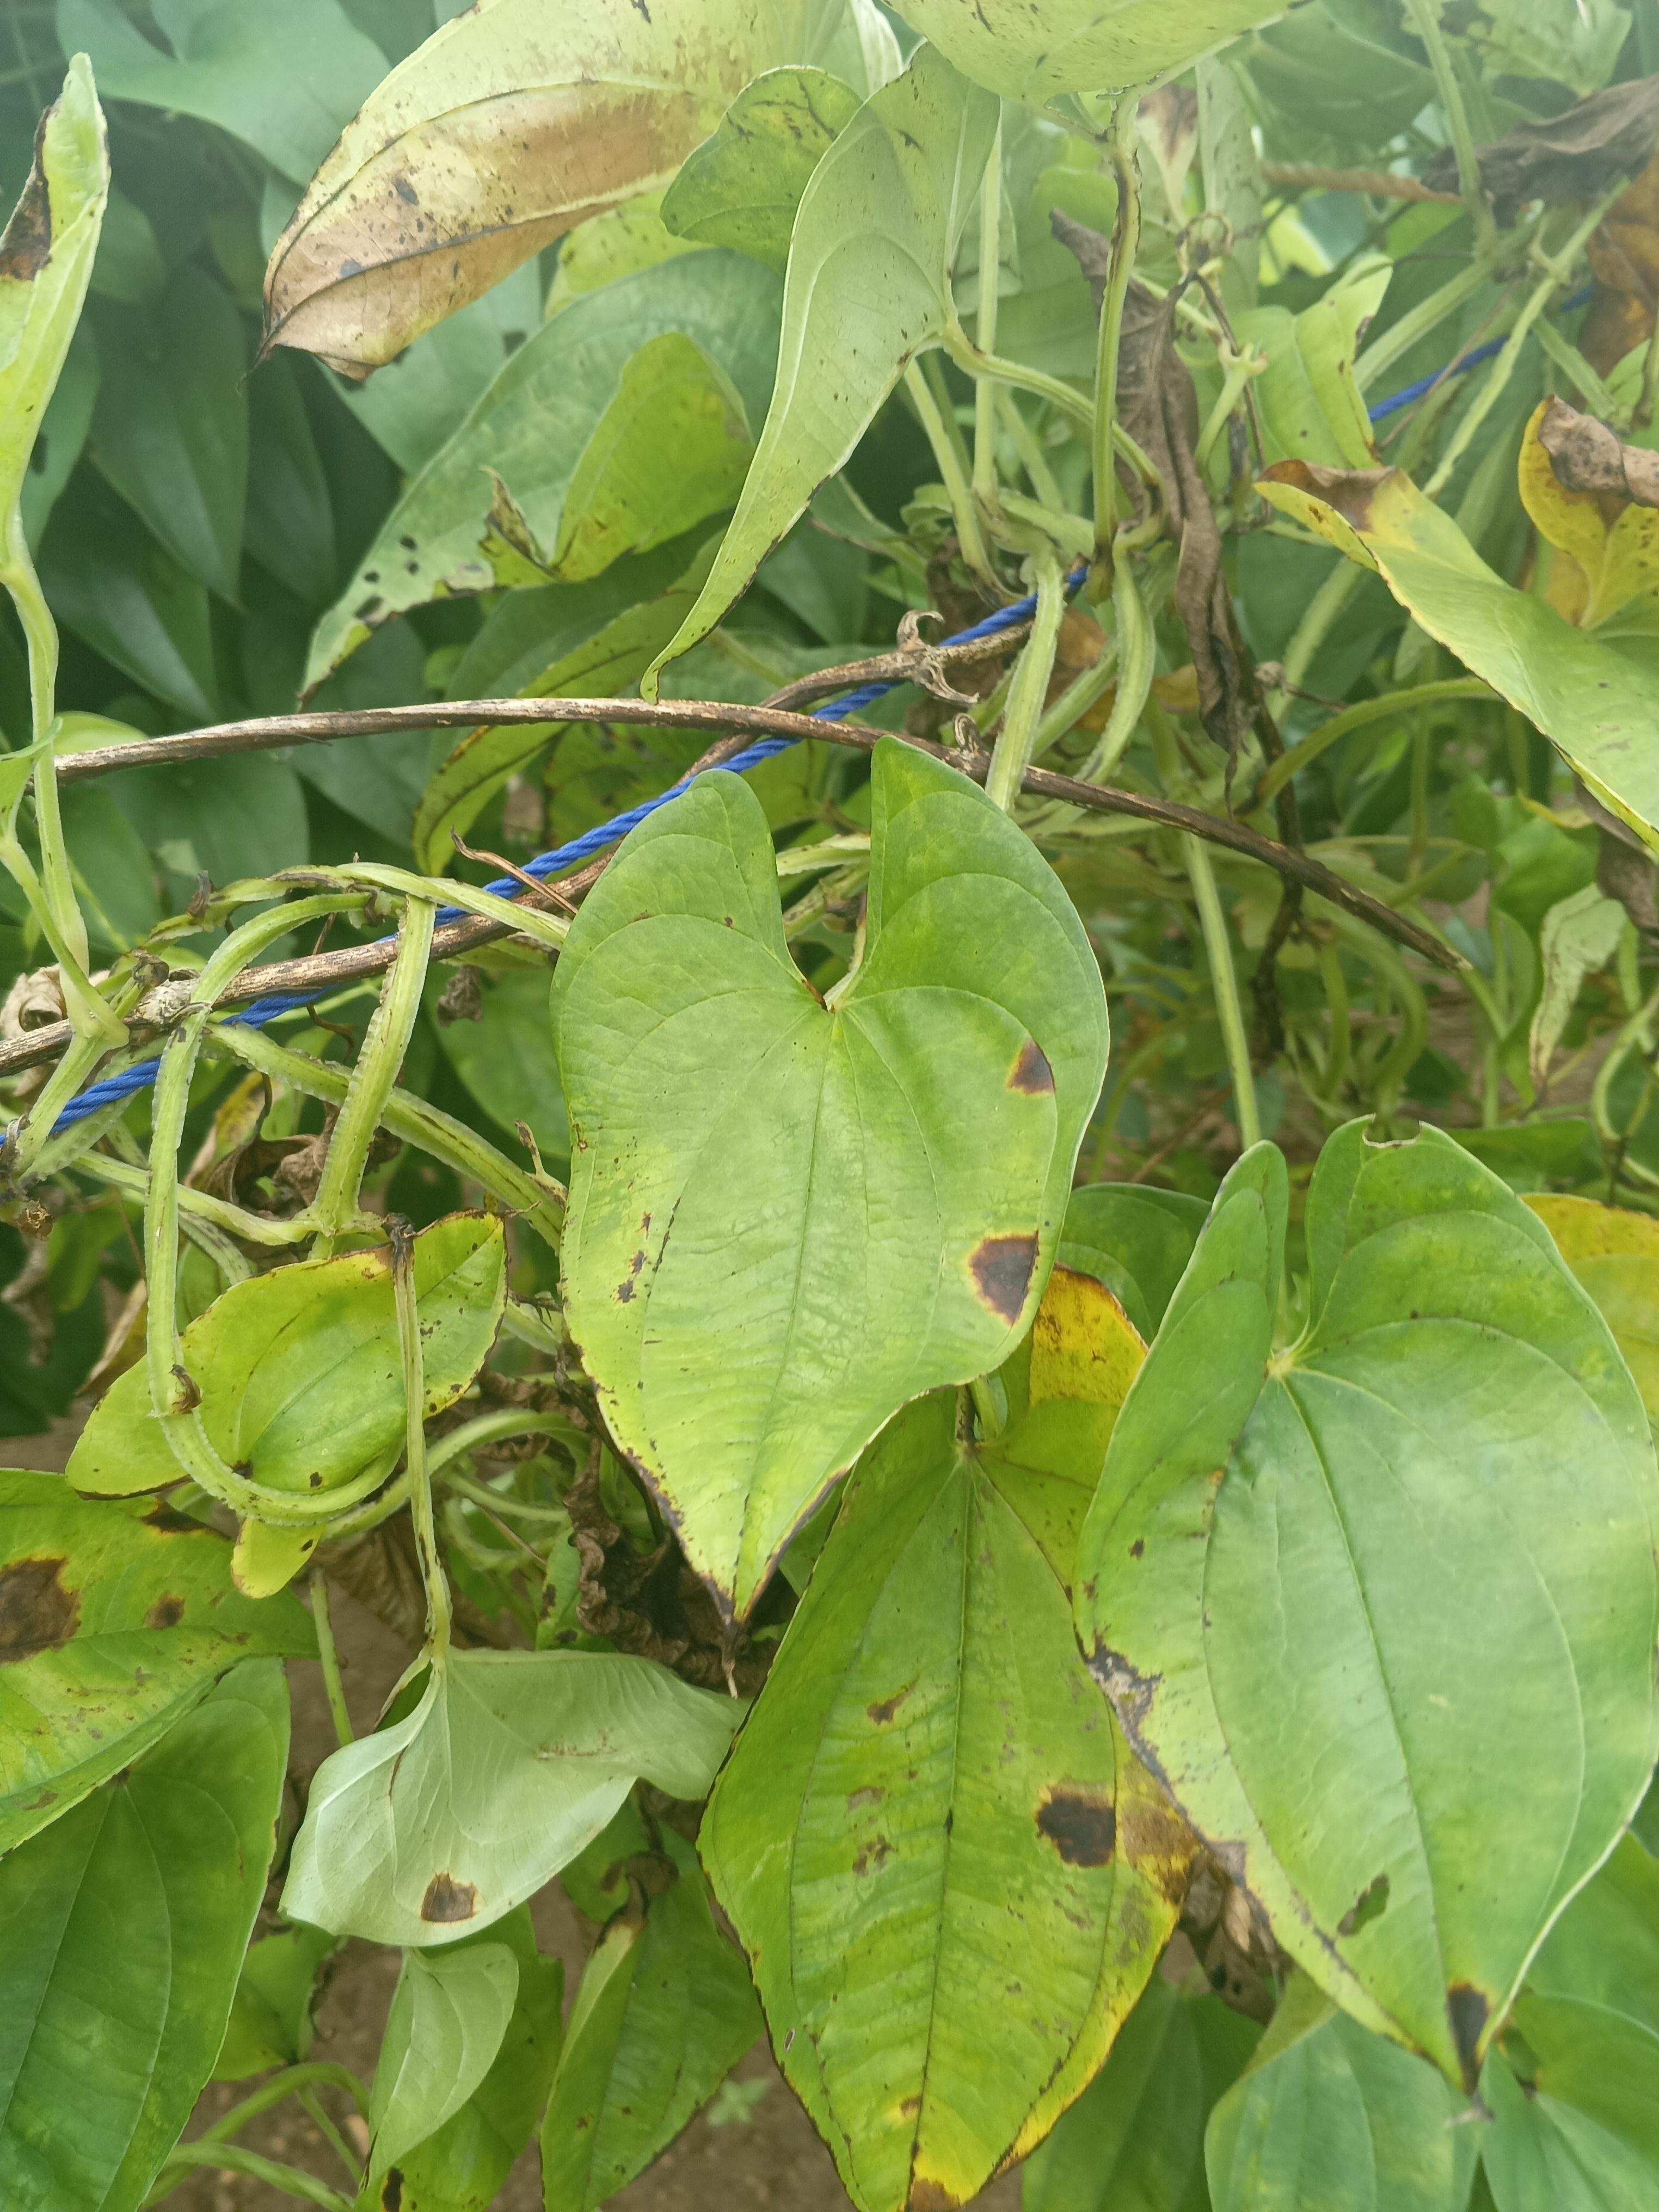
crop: yam
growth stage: vegetative
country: Nigeria
